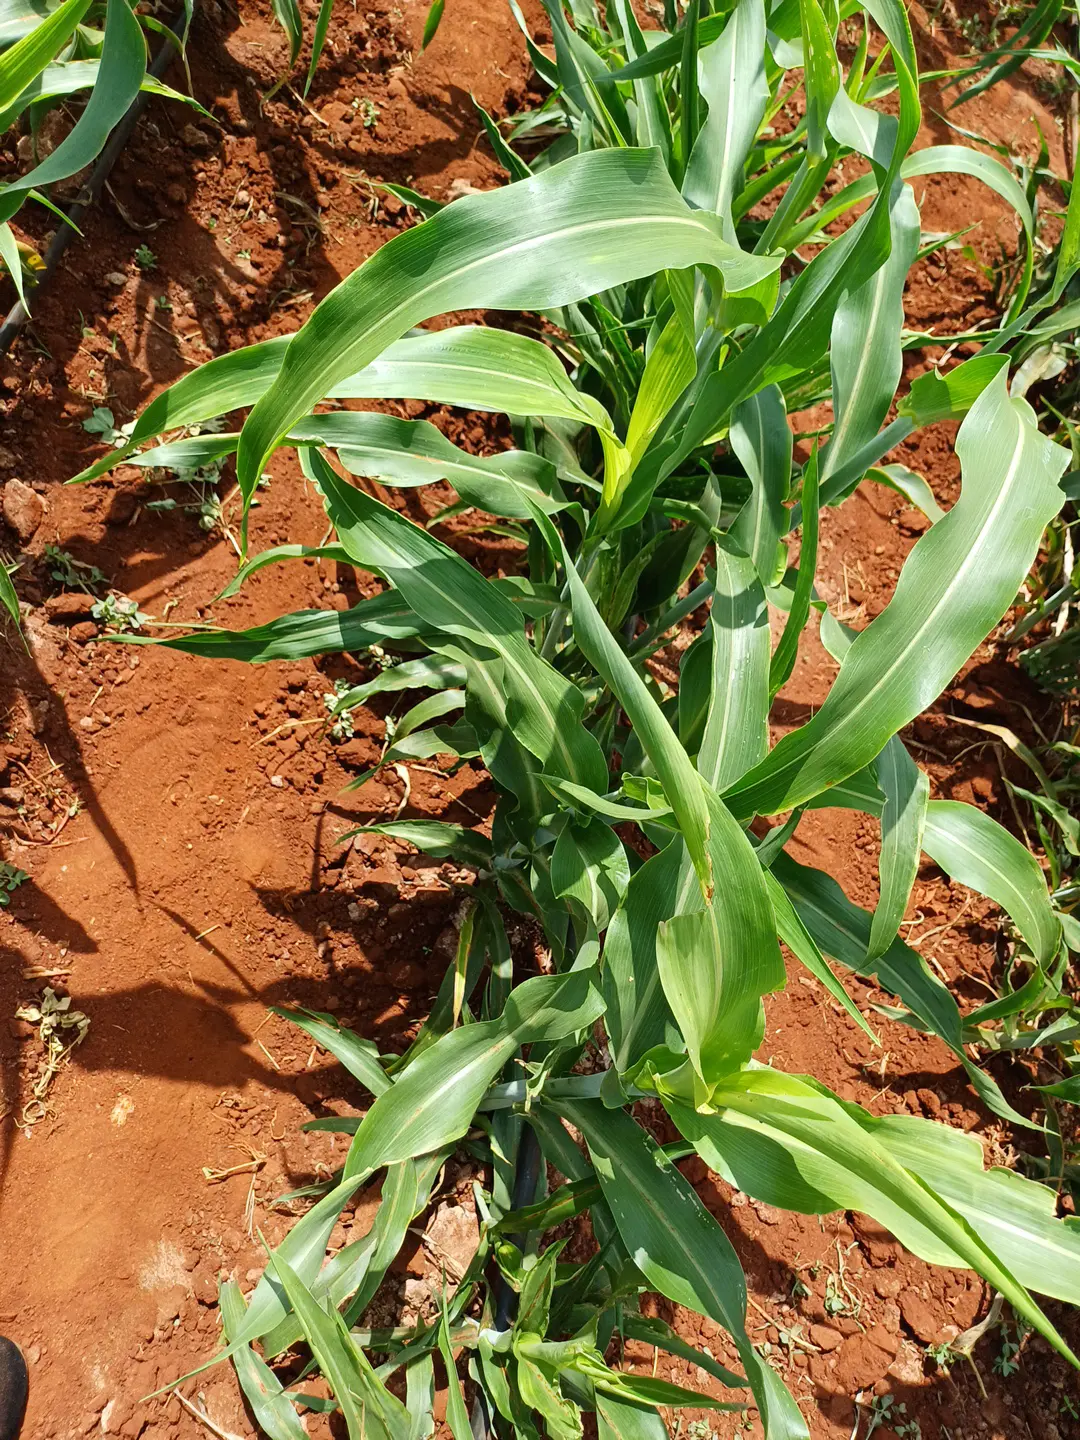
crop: sorghum
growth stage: heading tuber
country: Kenya
